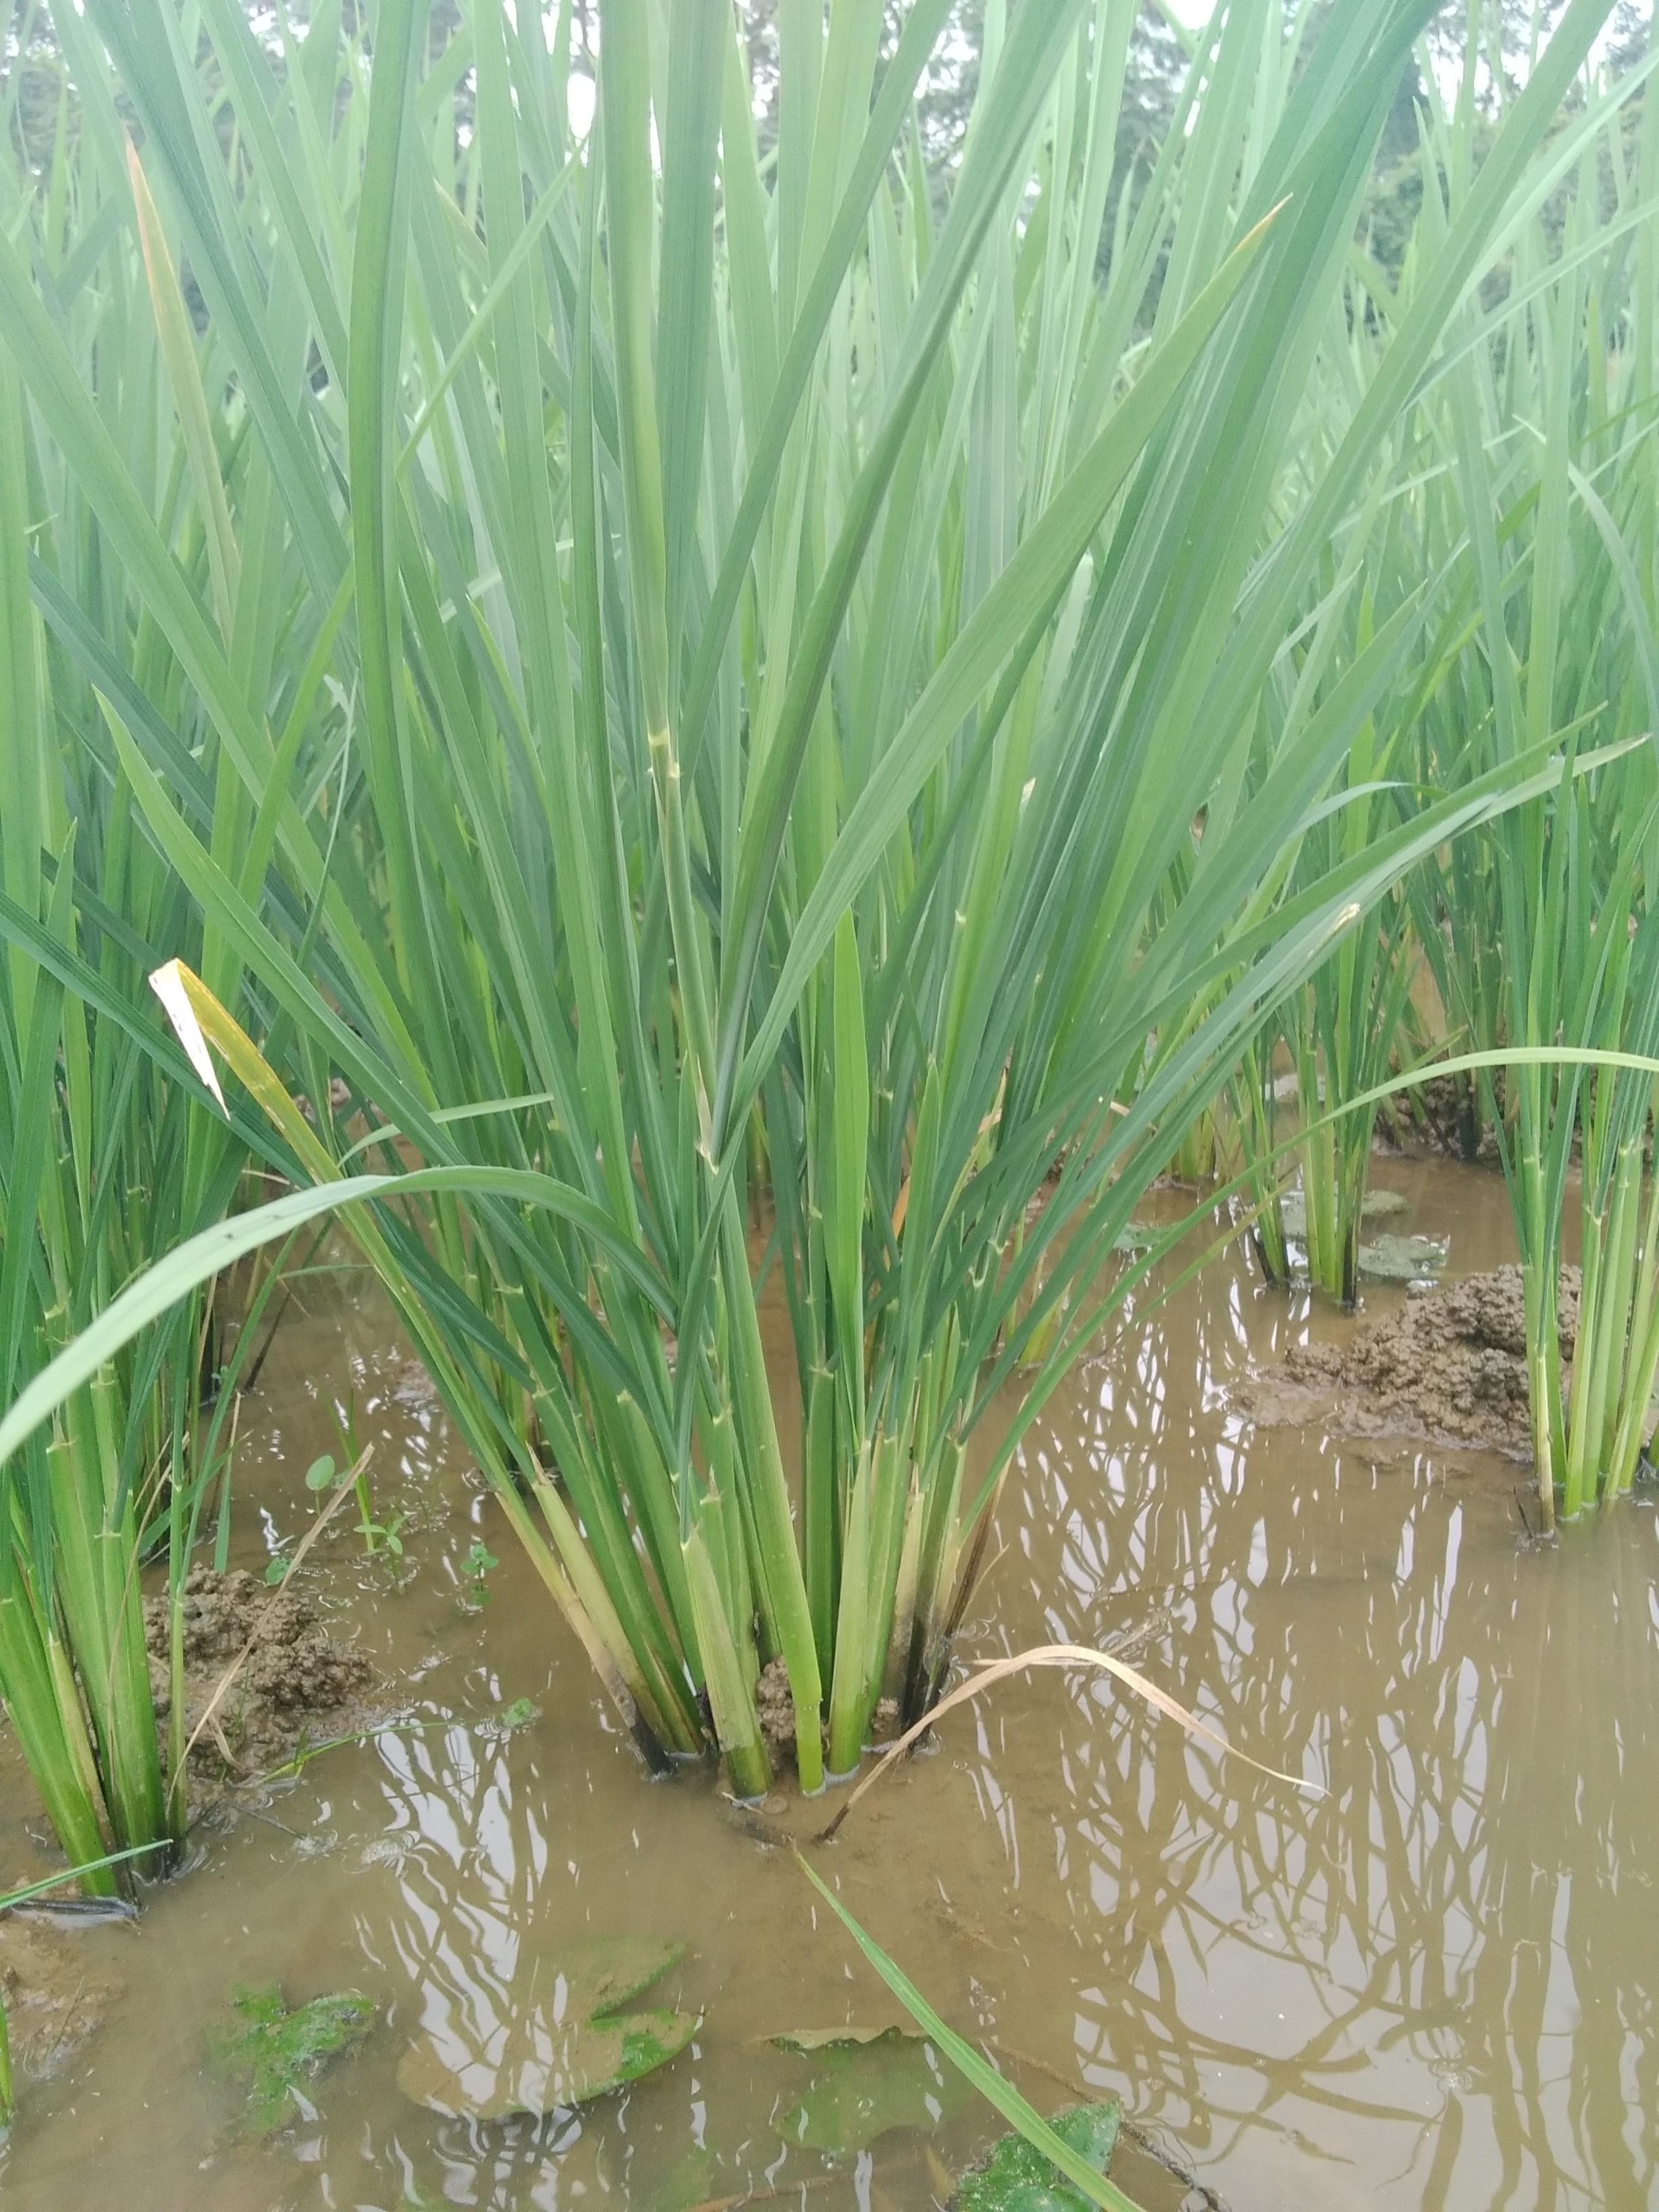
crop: rice
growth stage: vegetative
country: Nigeria
